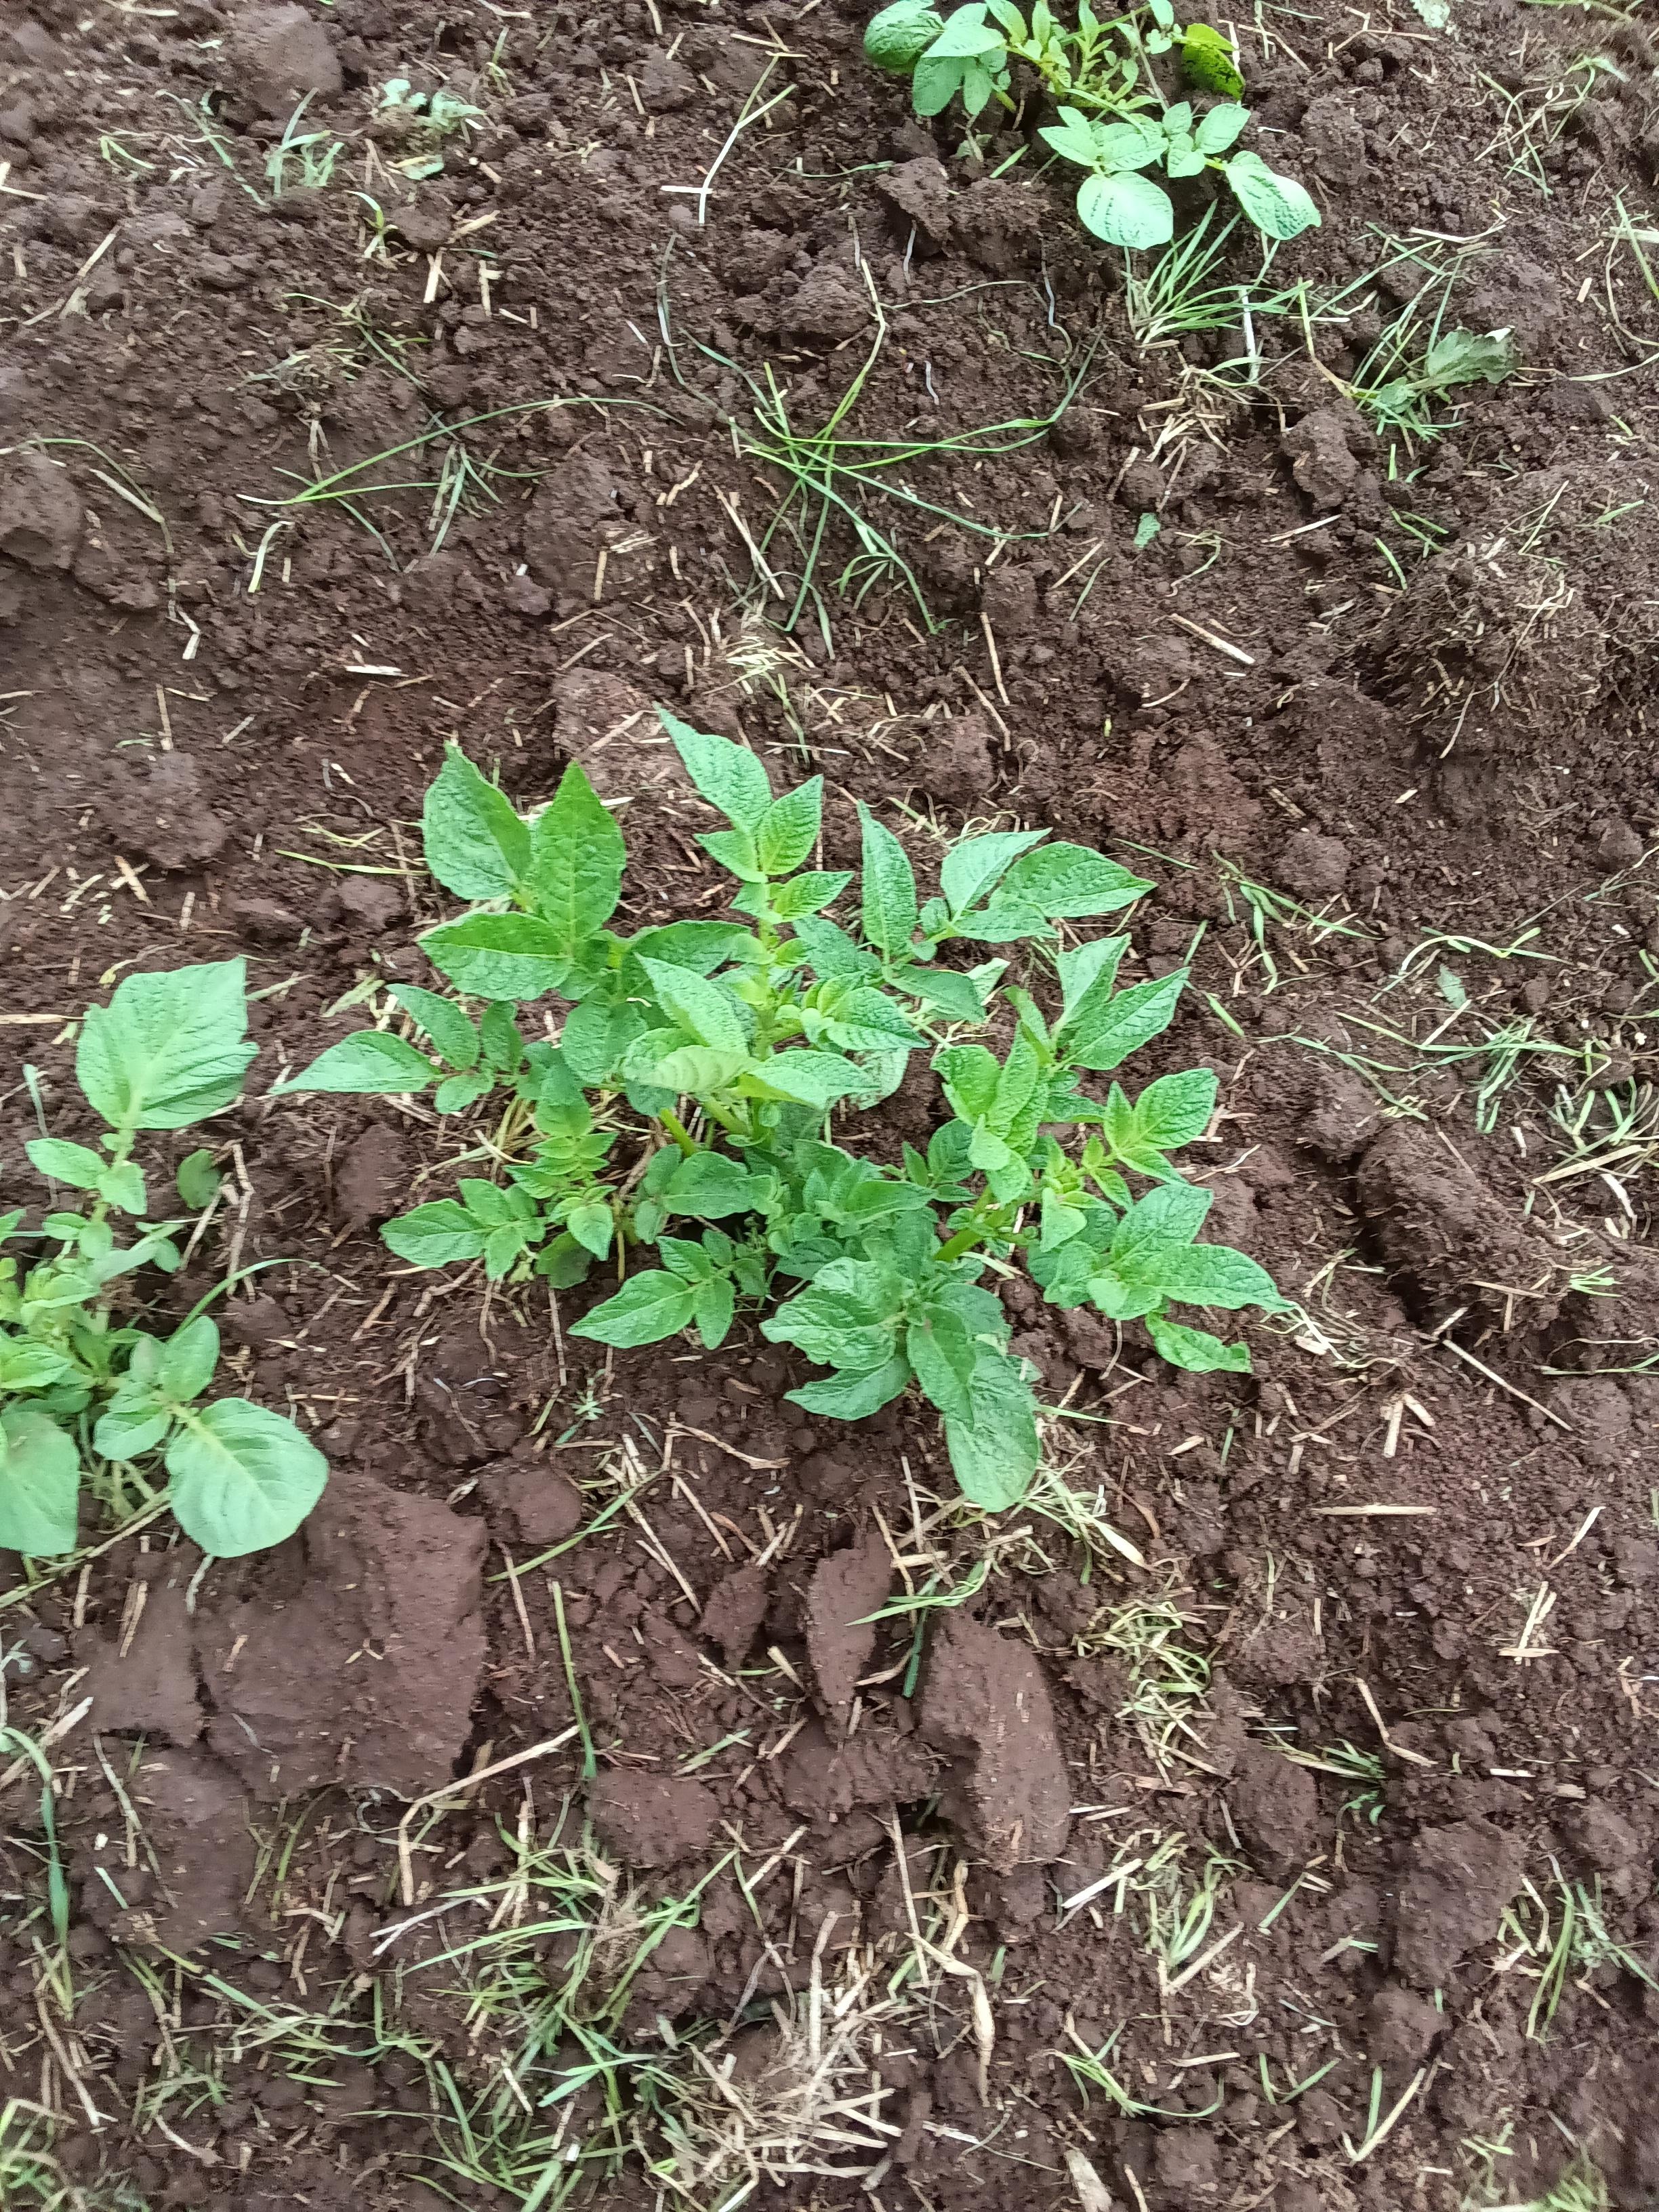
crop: potato
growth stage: vegetative
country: Kenya
